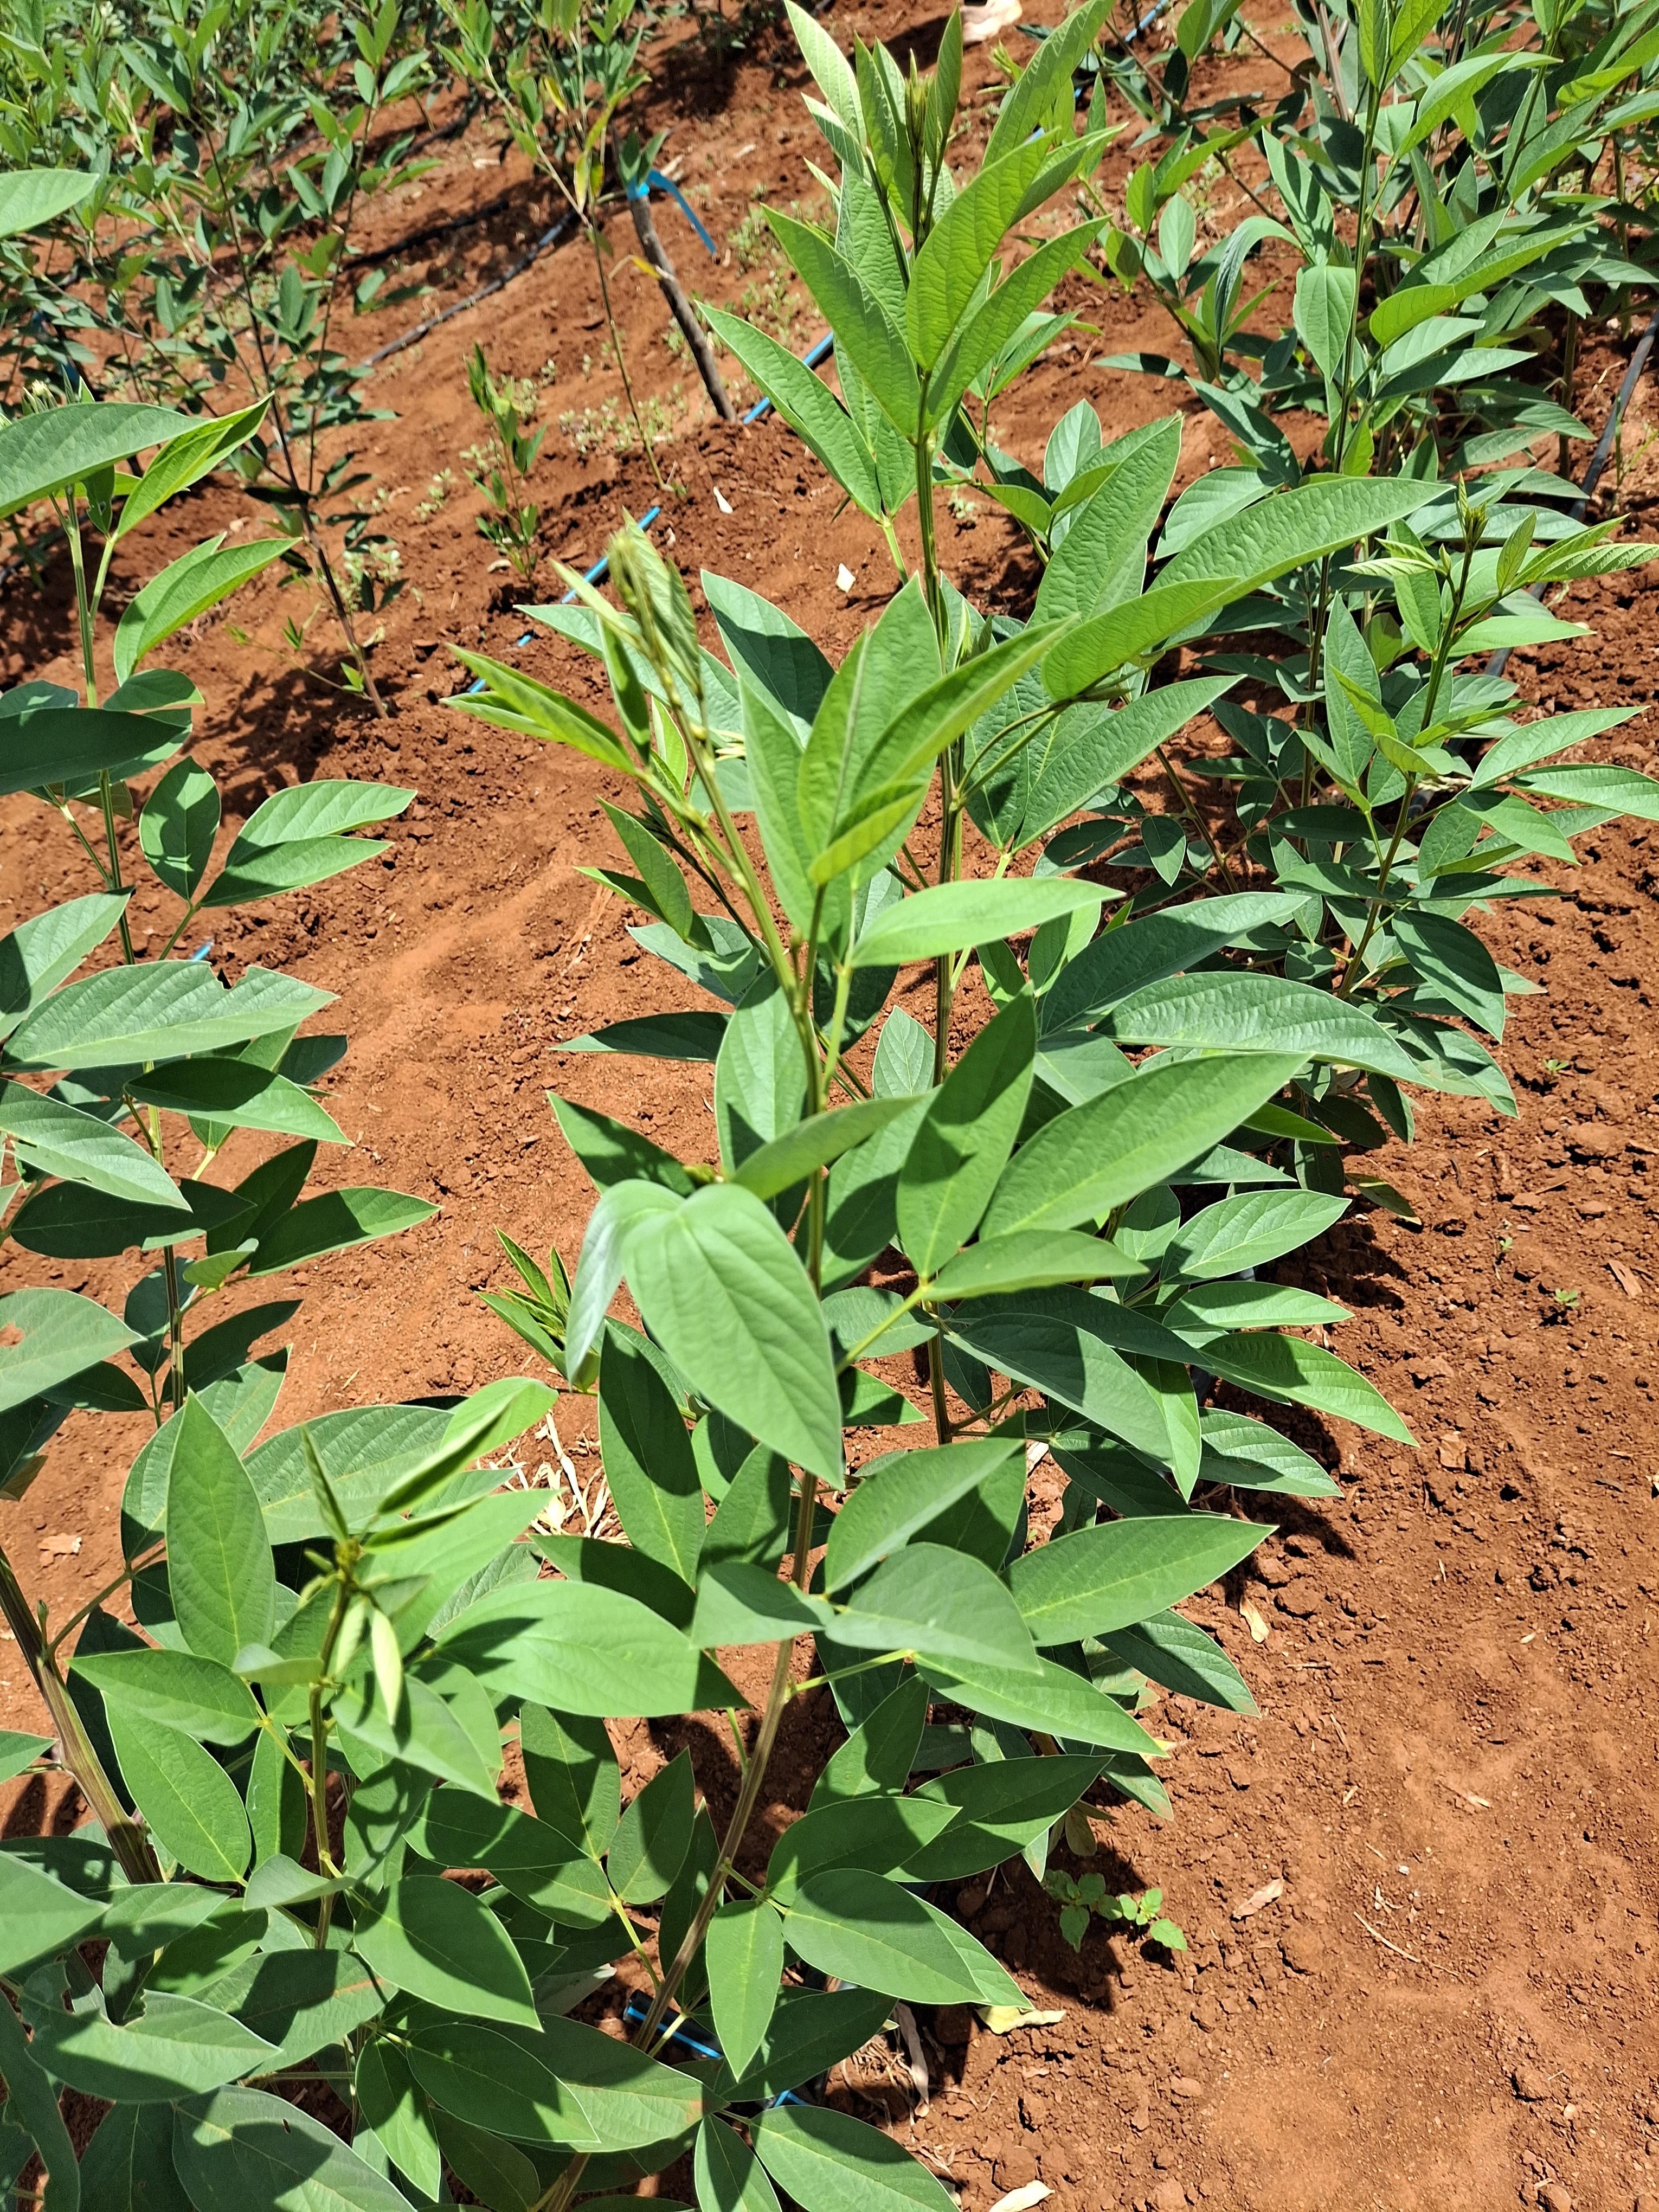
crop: pigeonpea
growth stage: vegetative
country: Kenya
